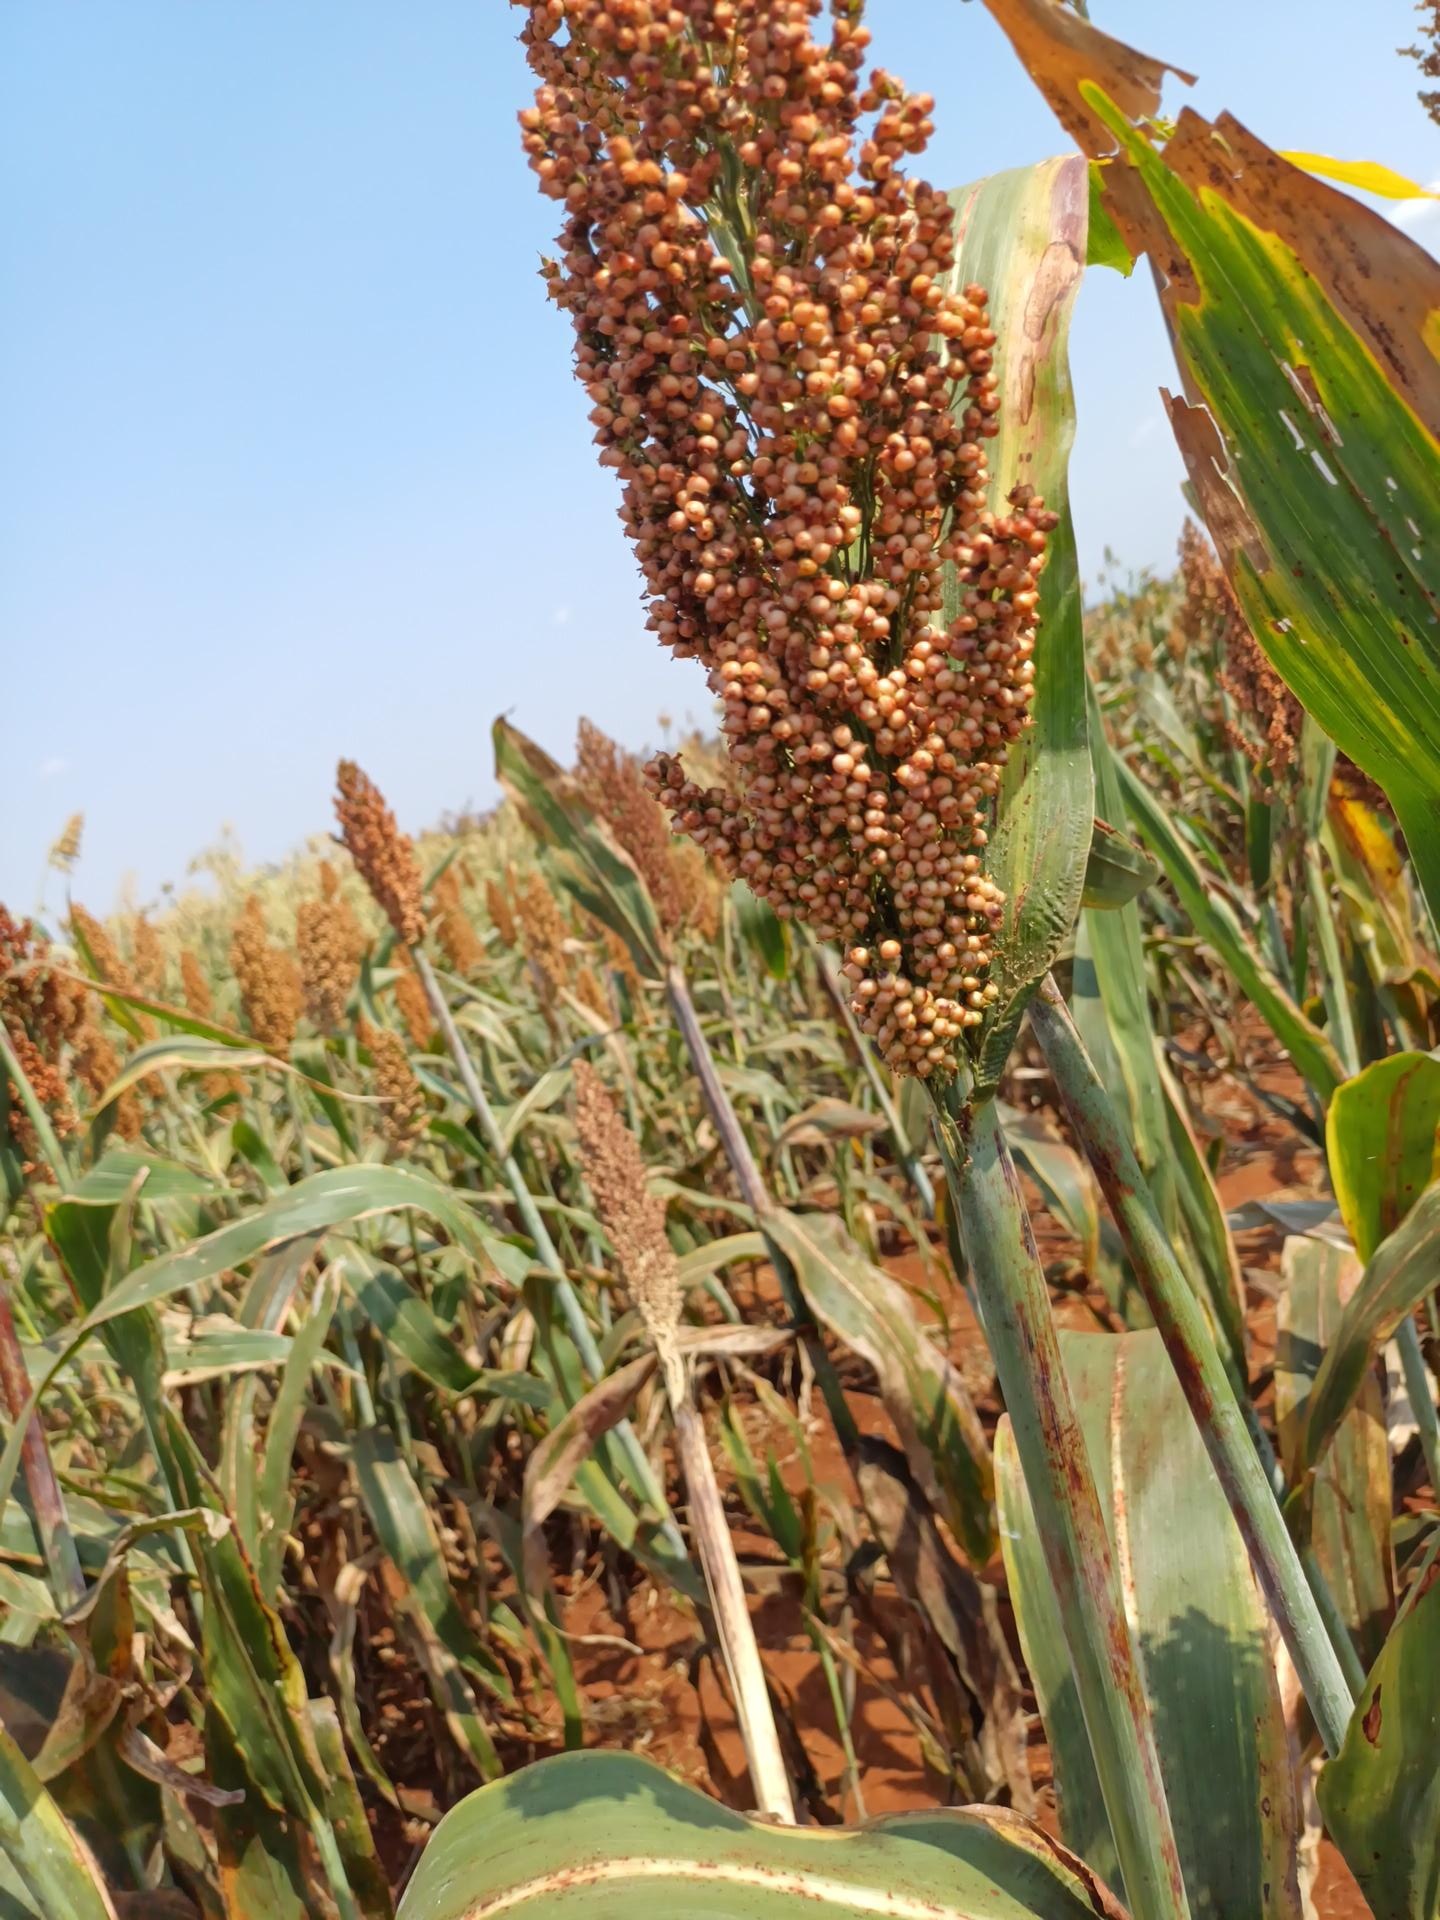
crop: sorghum
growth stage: maturity
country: Kenya
